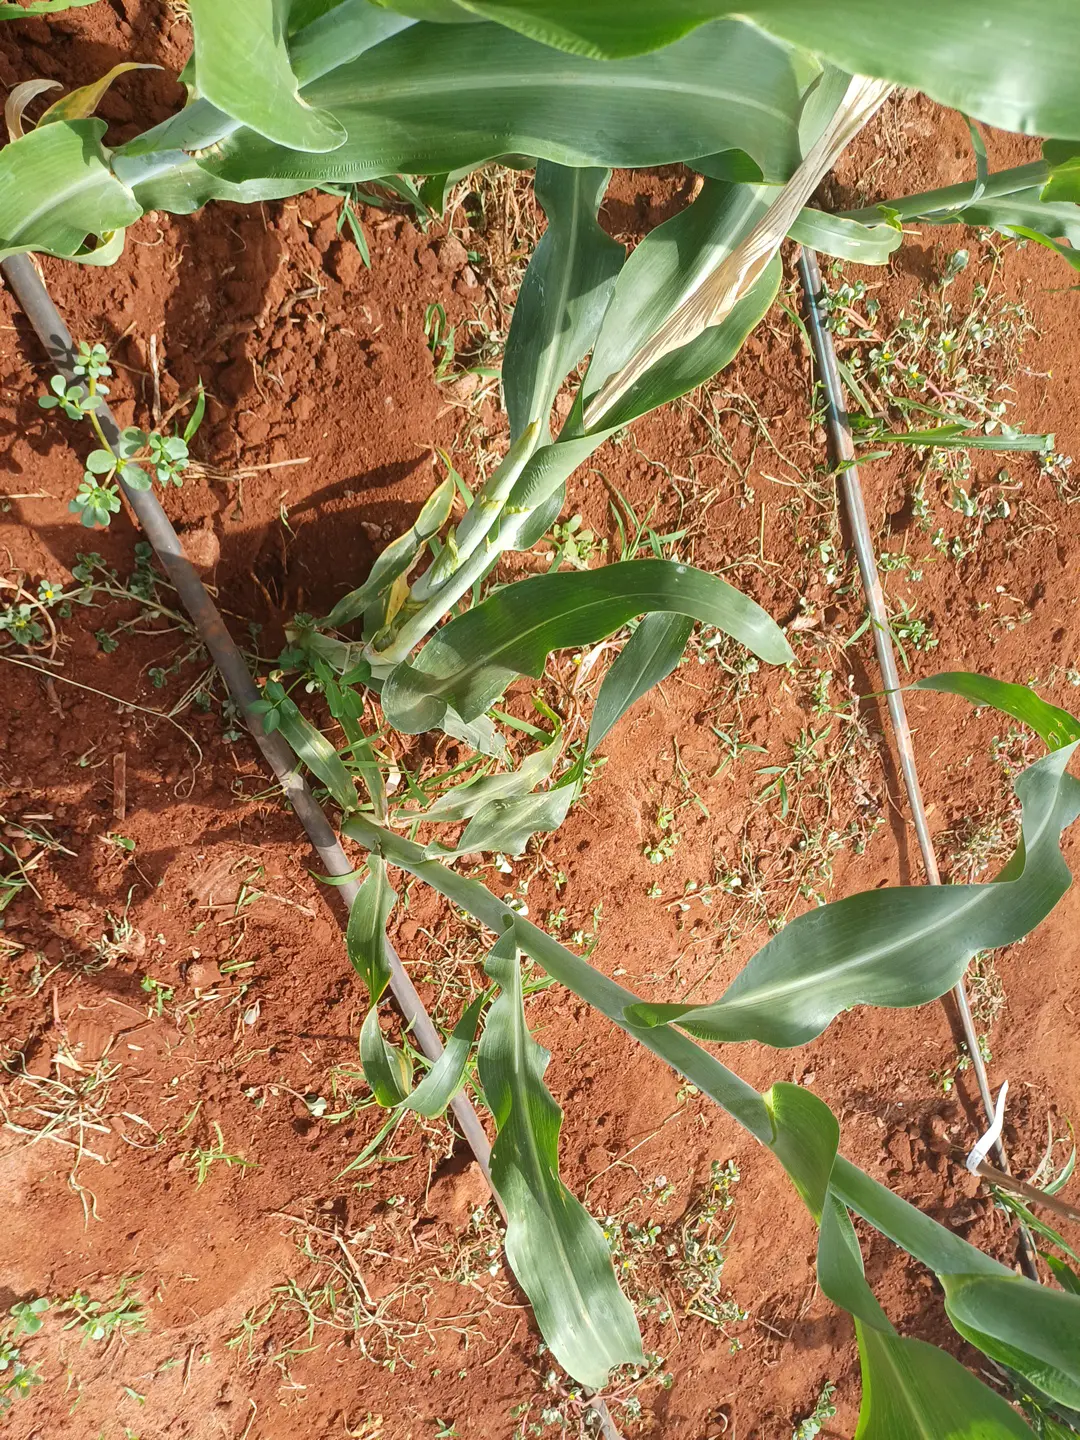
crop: sorghum
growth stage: heading tuber
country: Kenya
